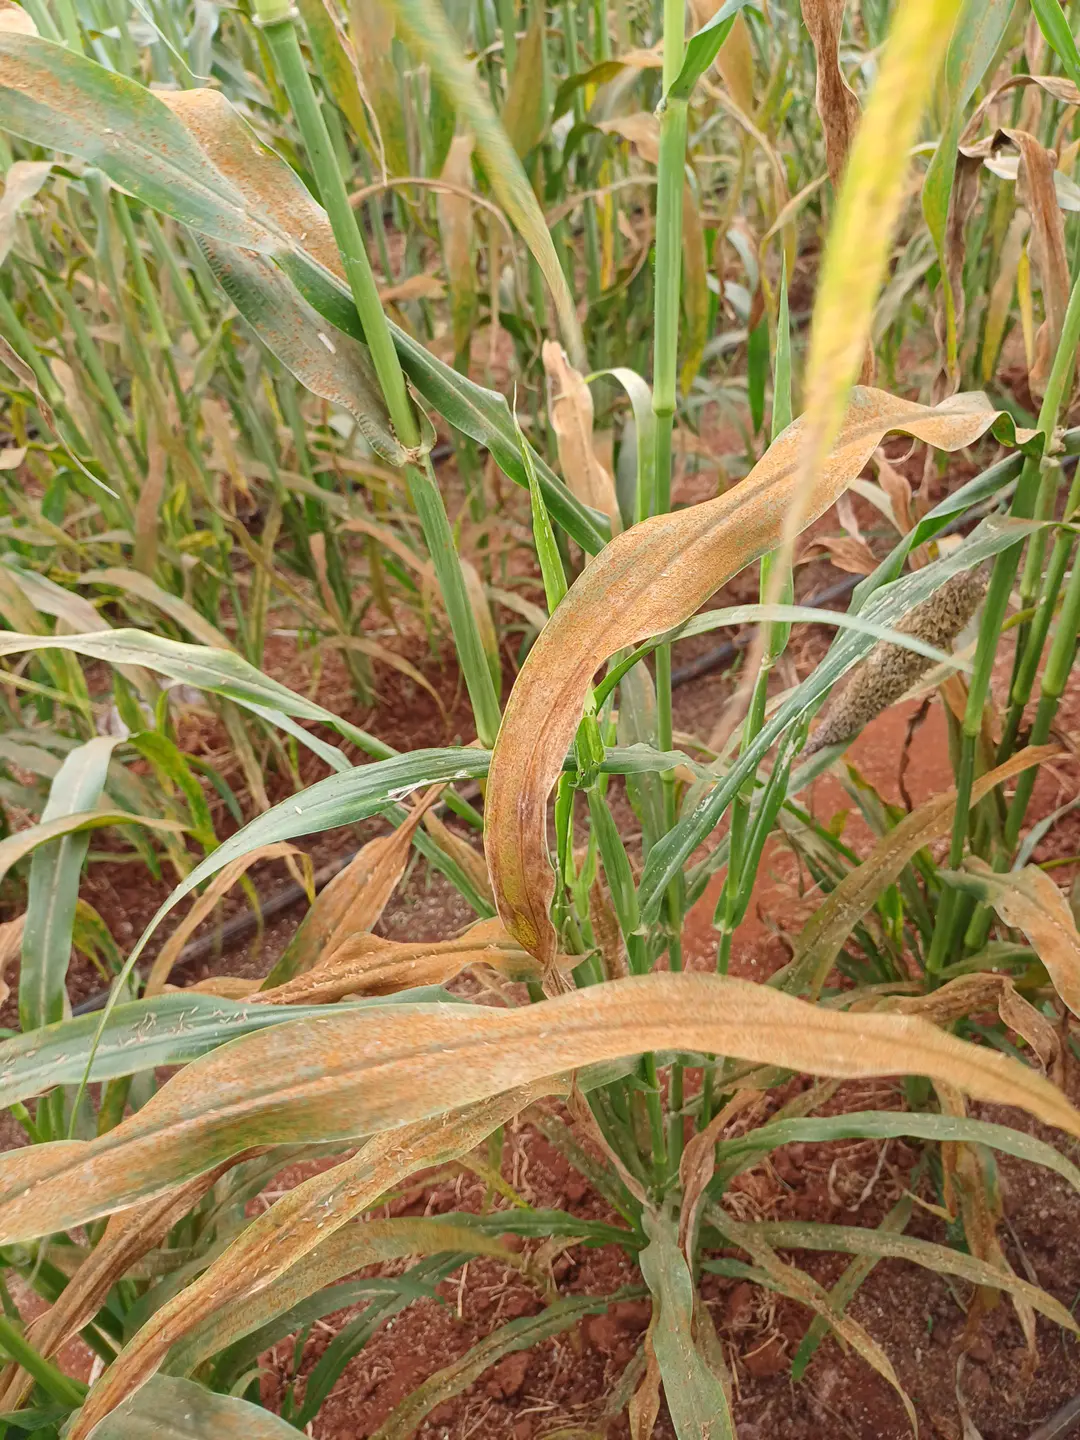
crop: pearl millet
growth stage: filling grain
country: Kenya
